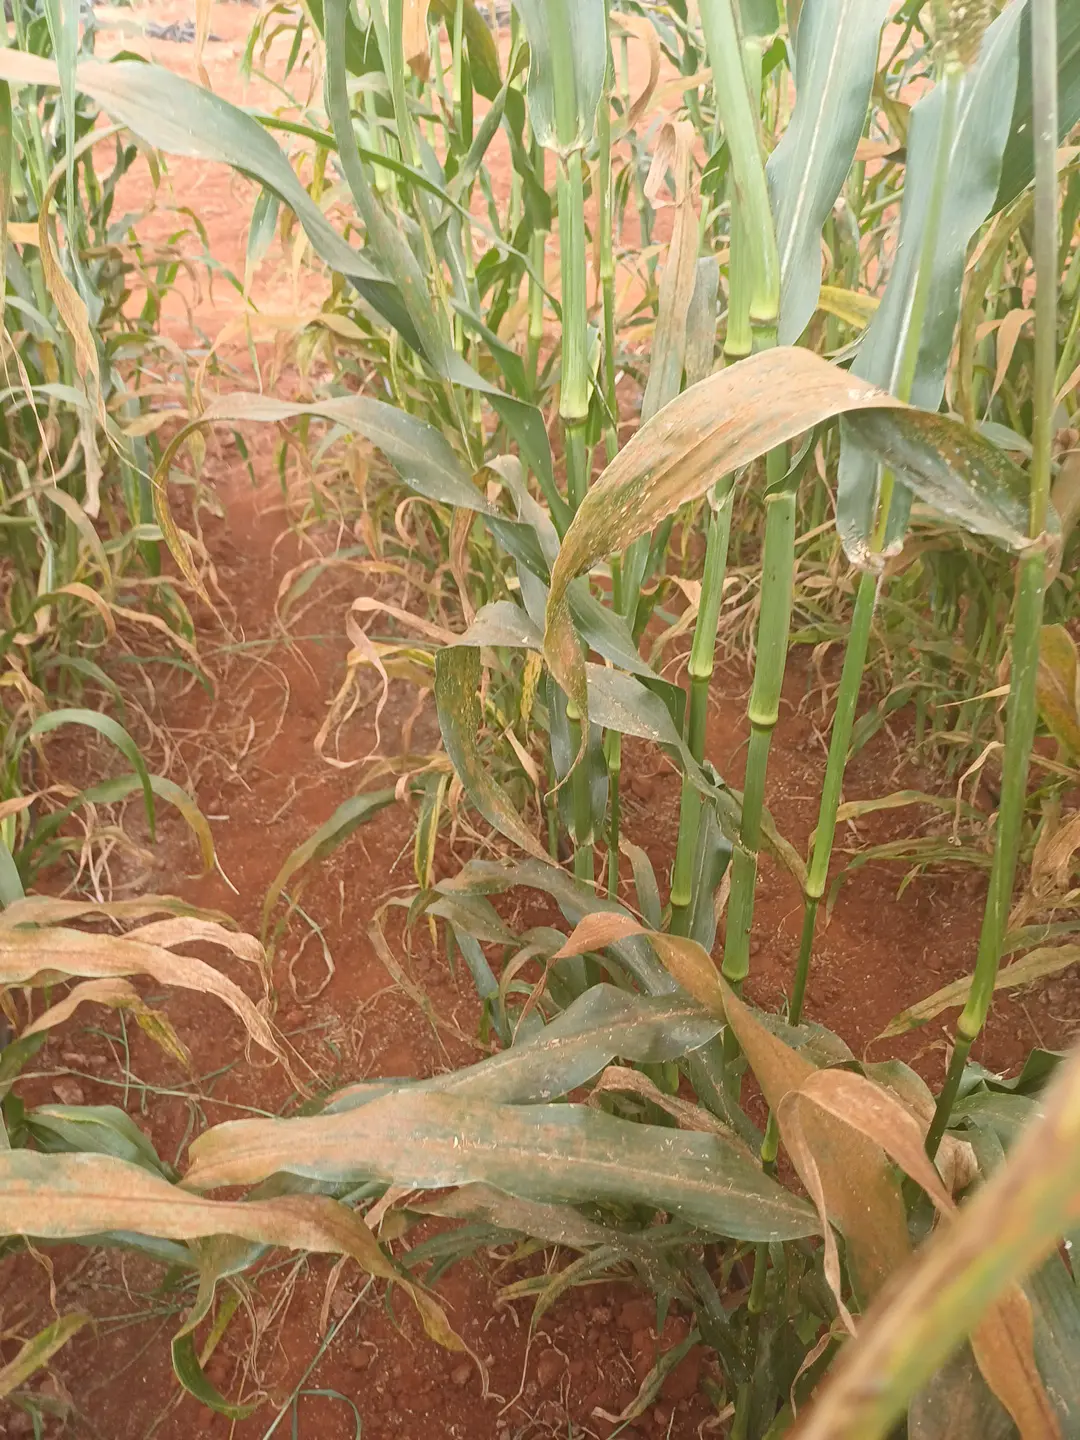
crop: pearl millet
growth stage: filling grain
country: Kenya
